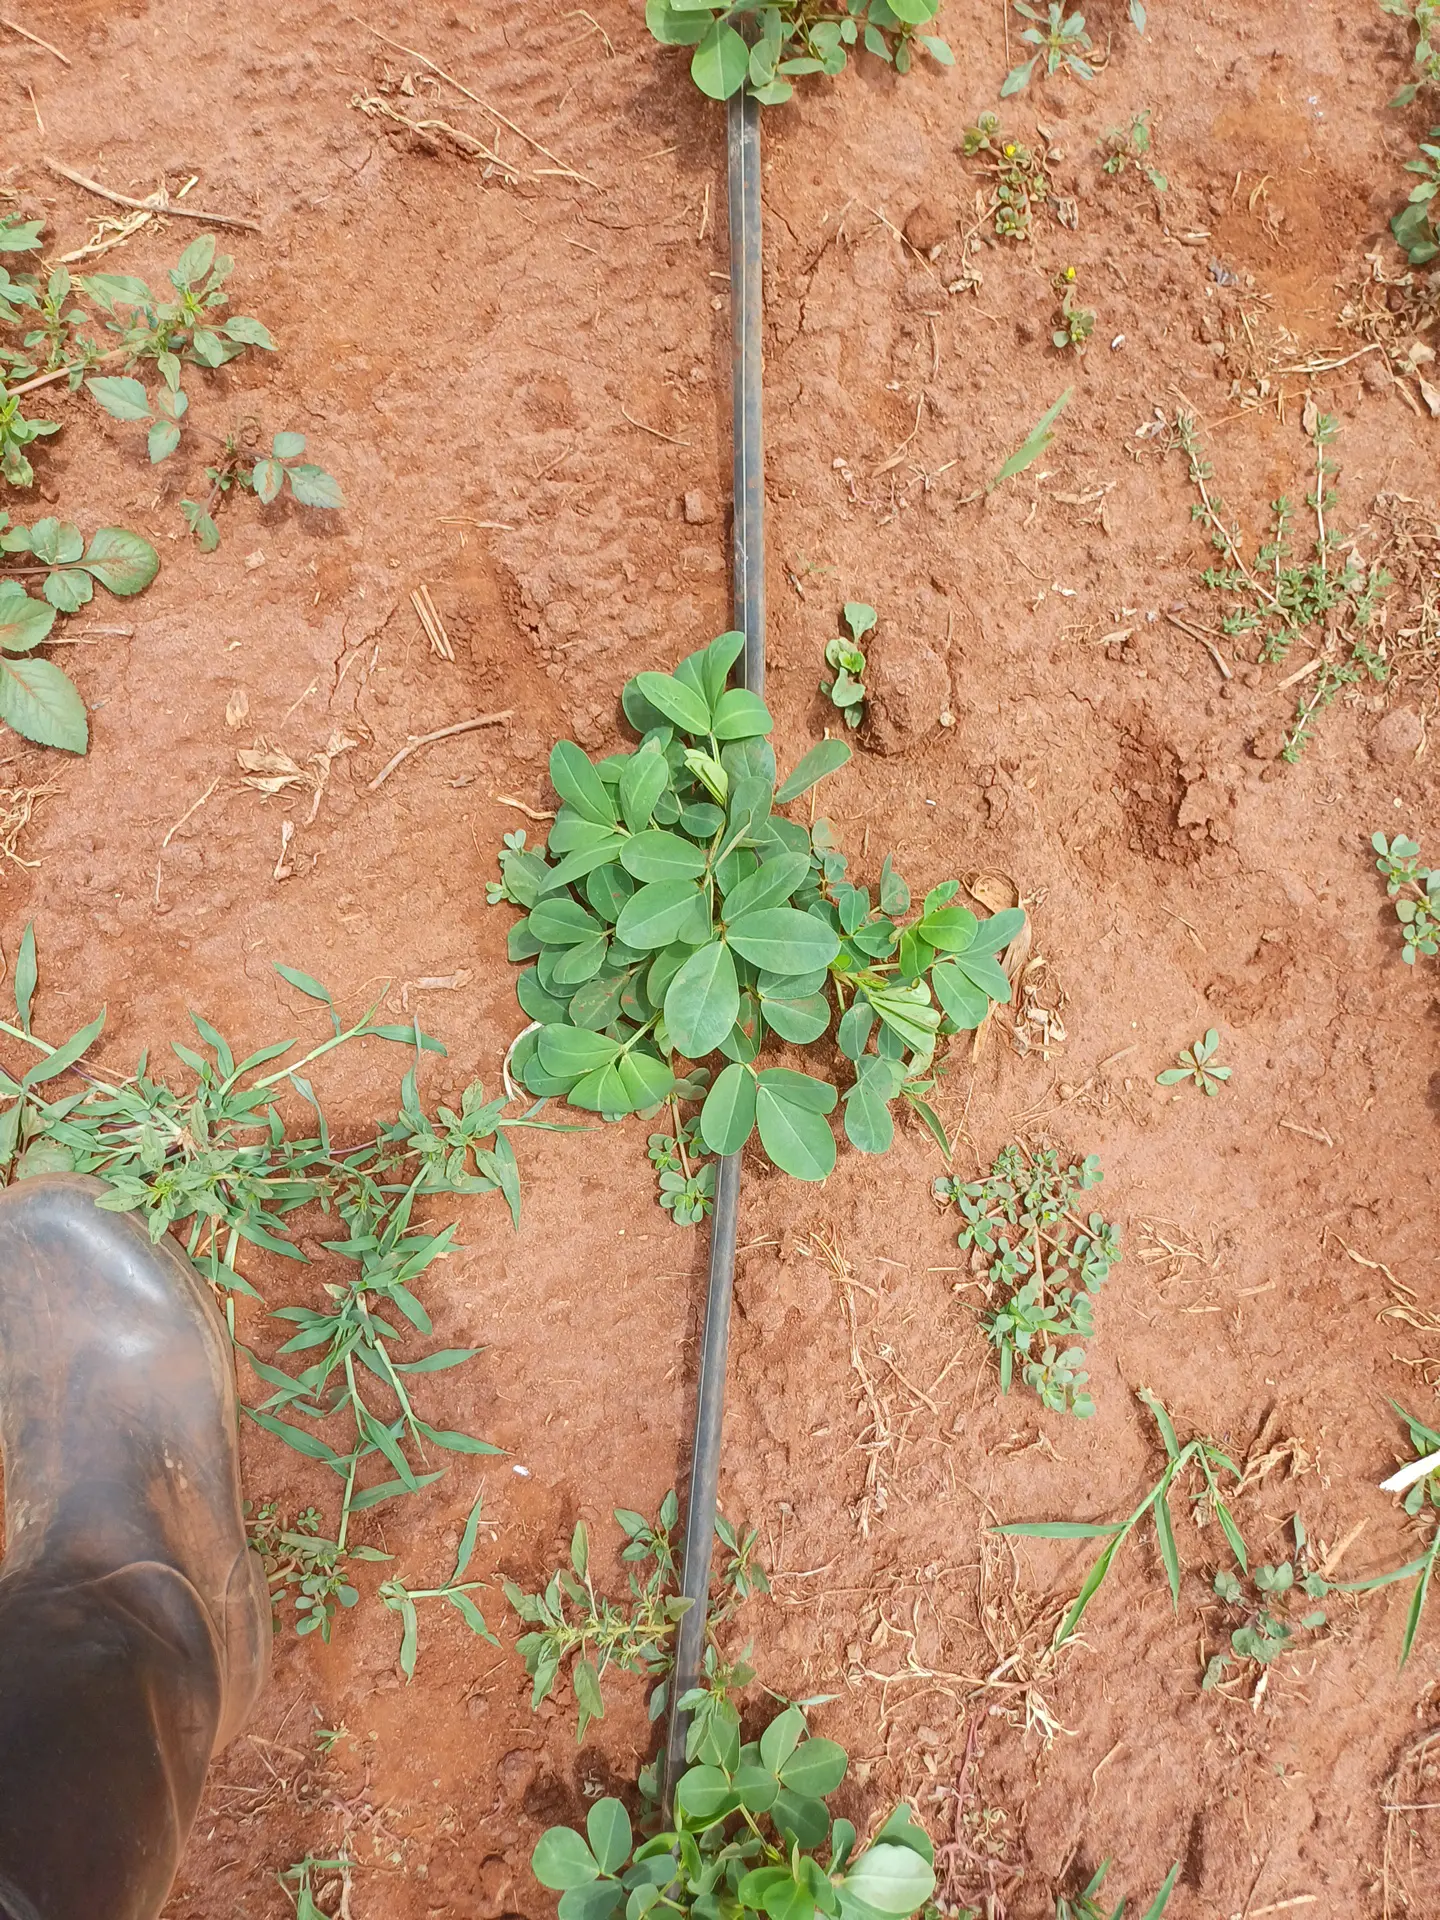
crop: groundnut
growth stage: vegetative
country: Kenya
